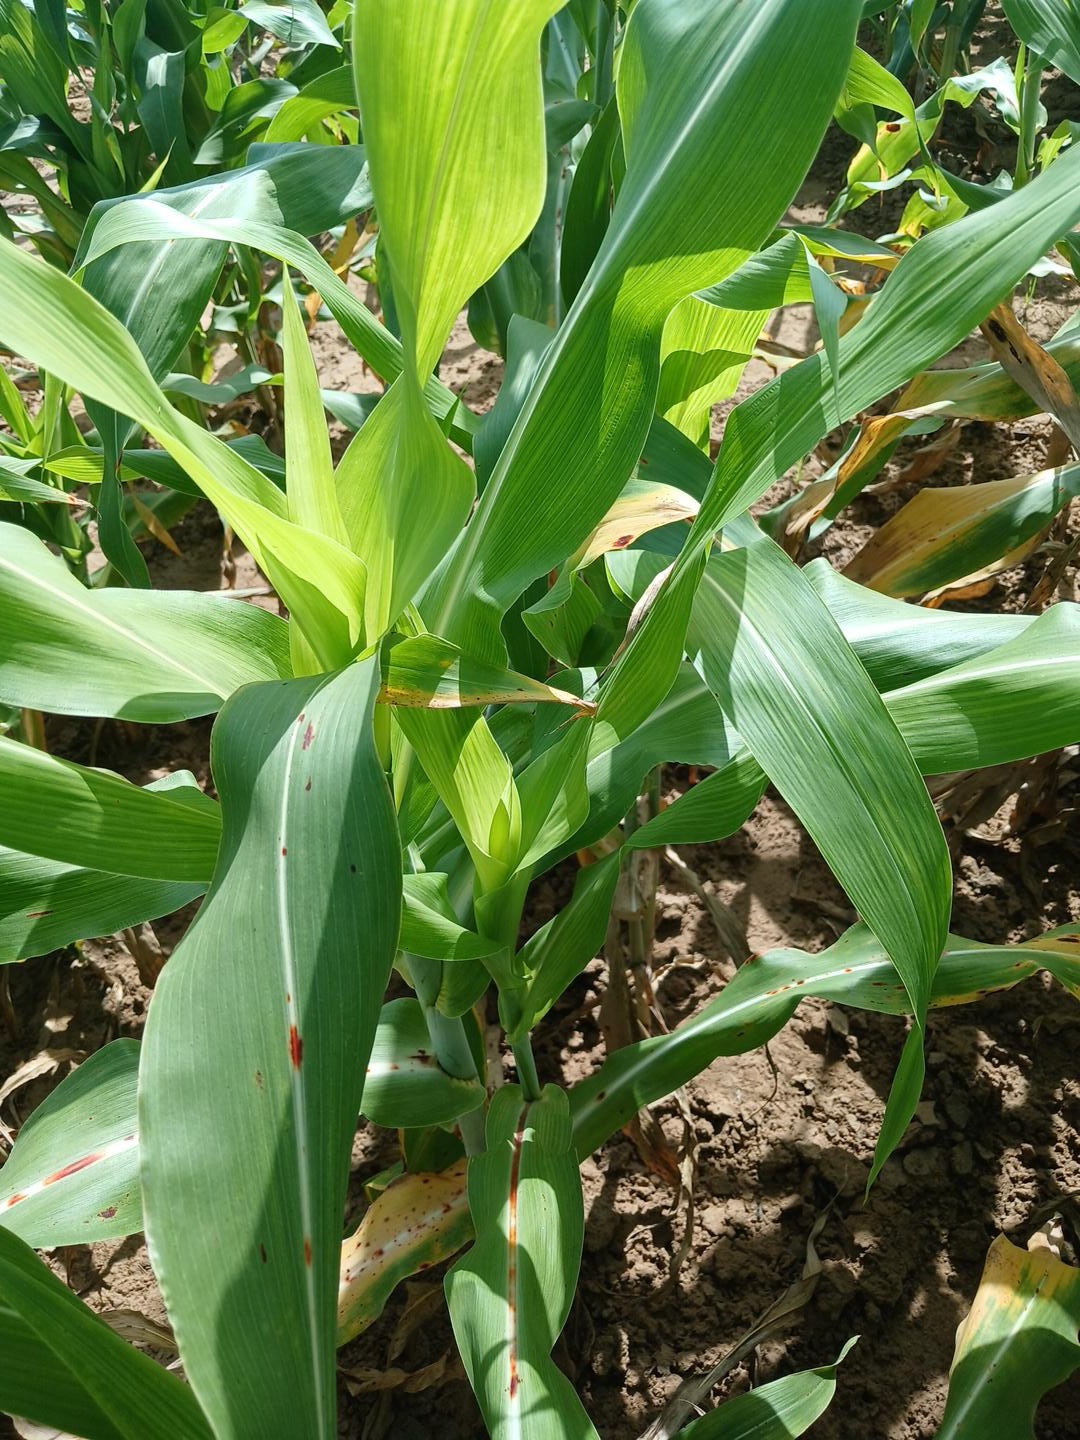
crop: sorghum
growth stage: vegetative
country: Senegal
